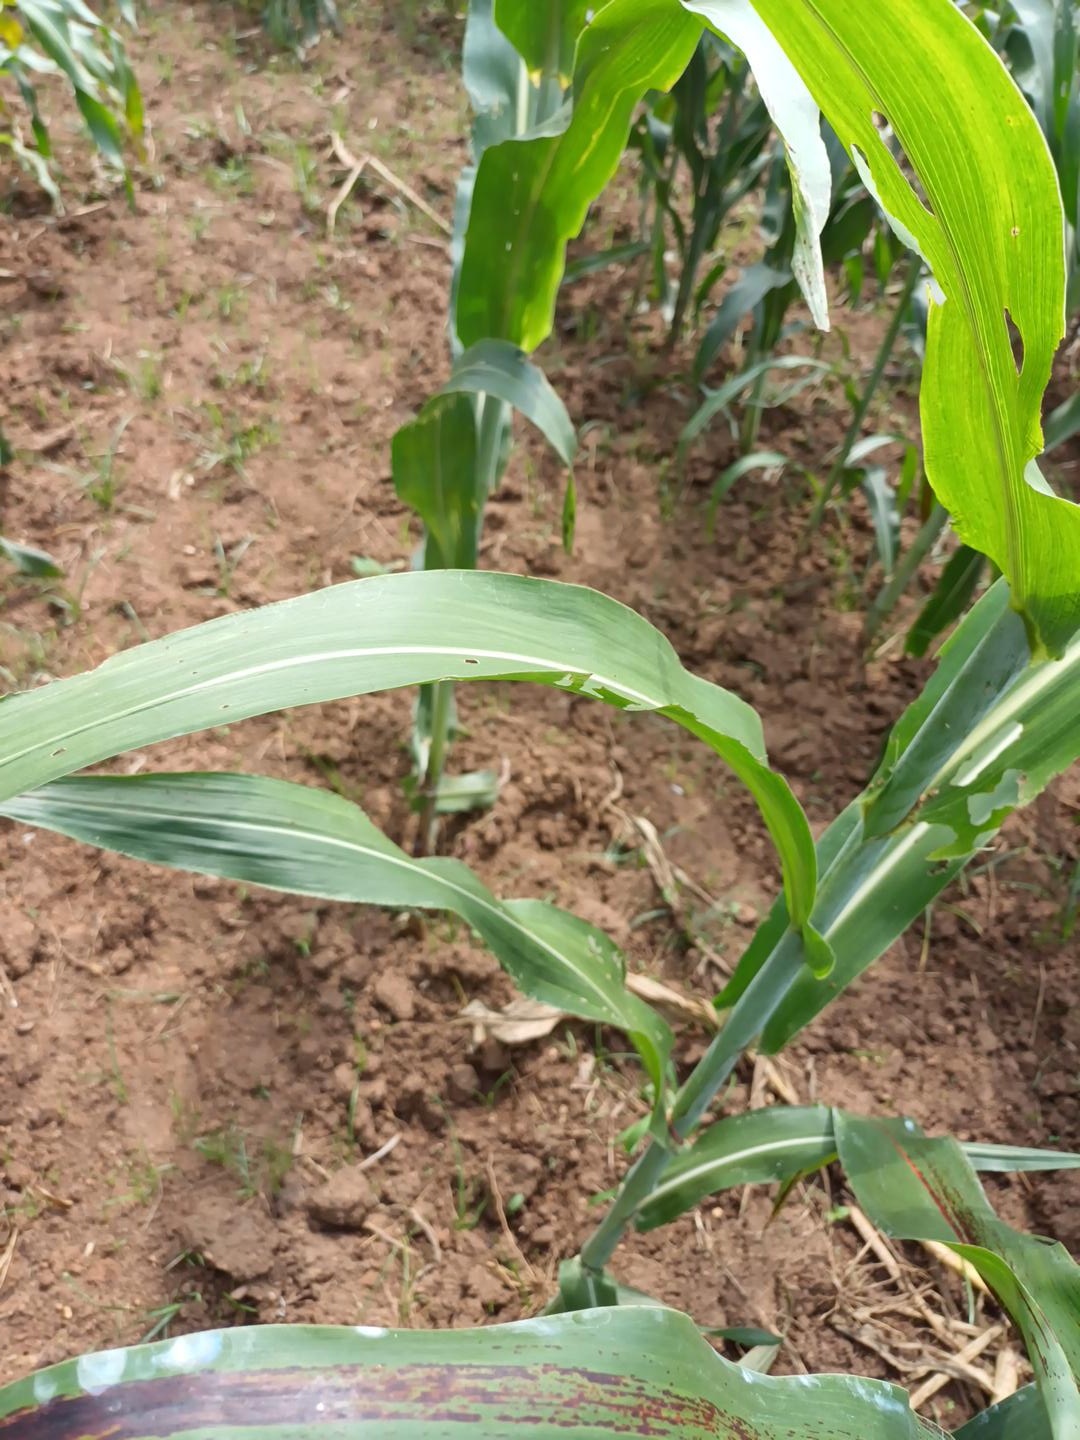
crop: sorghum
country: Kenya
